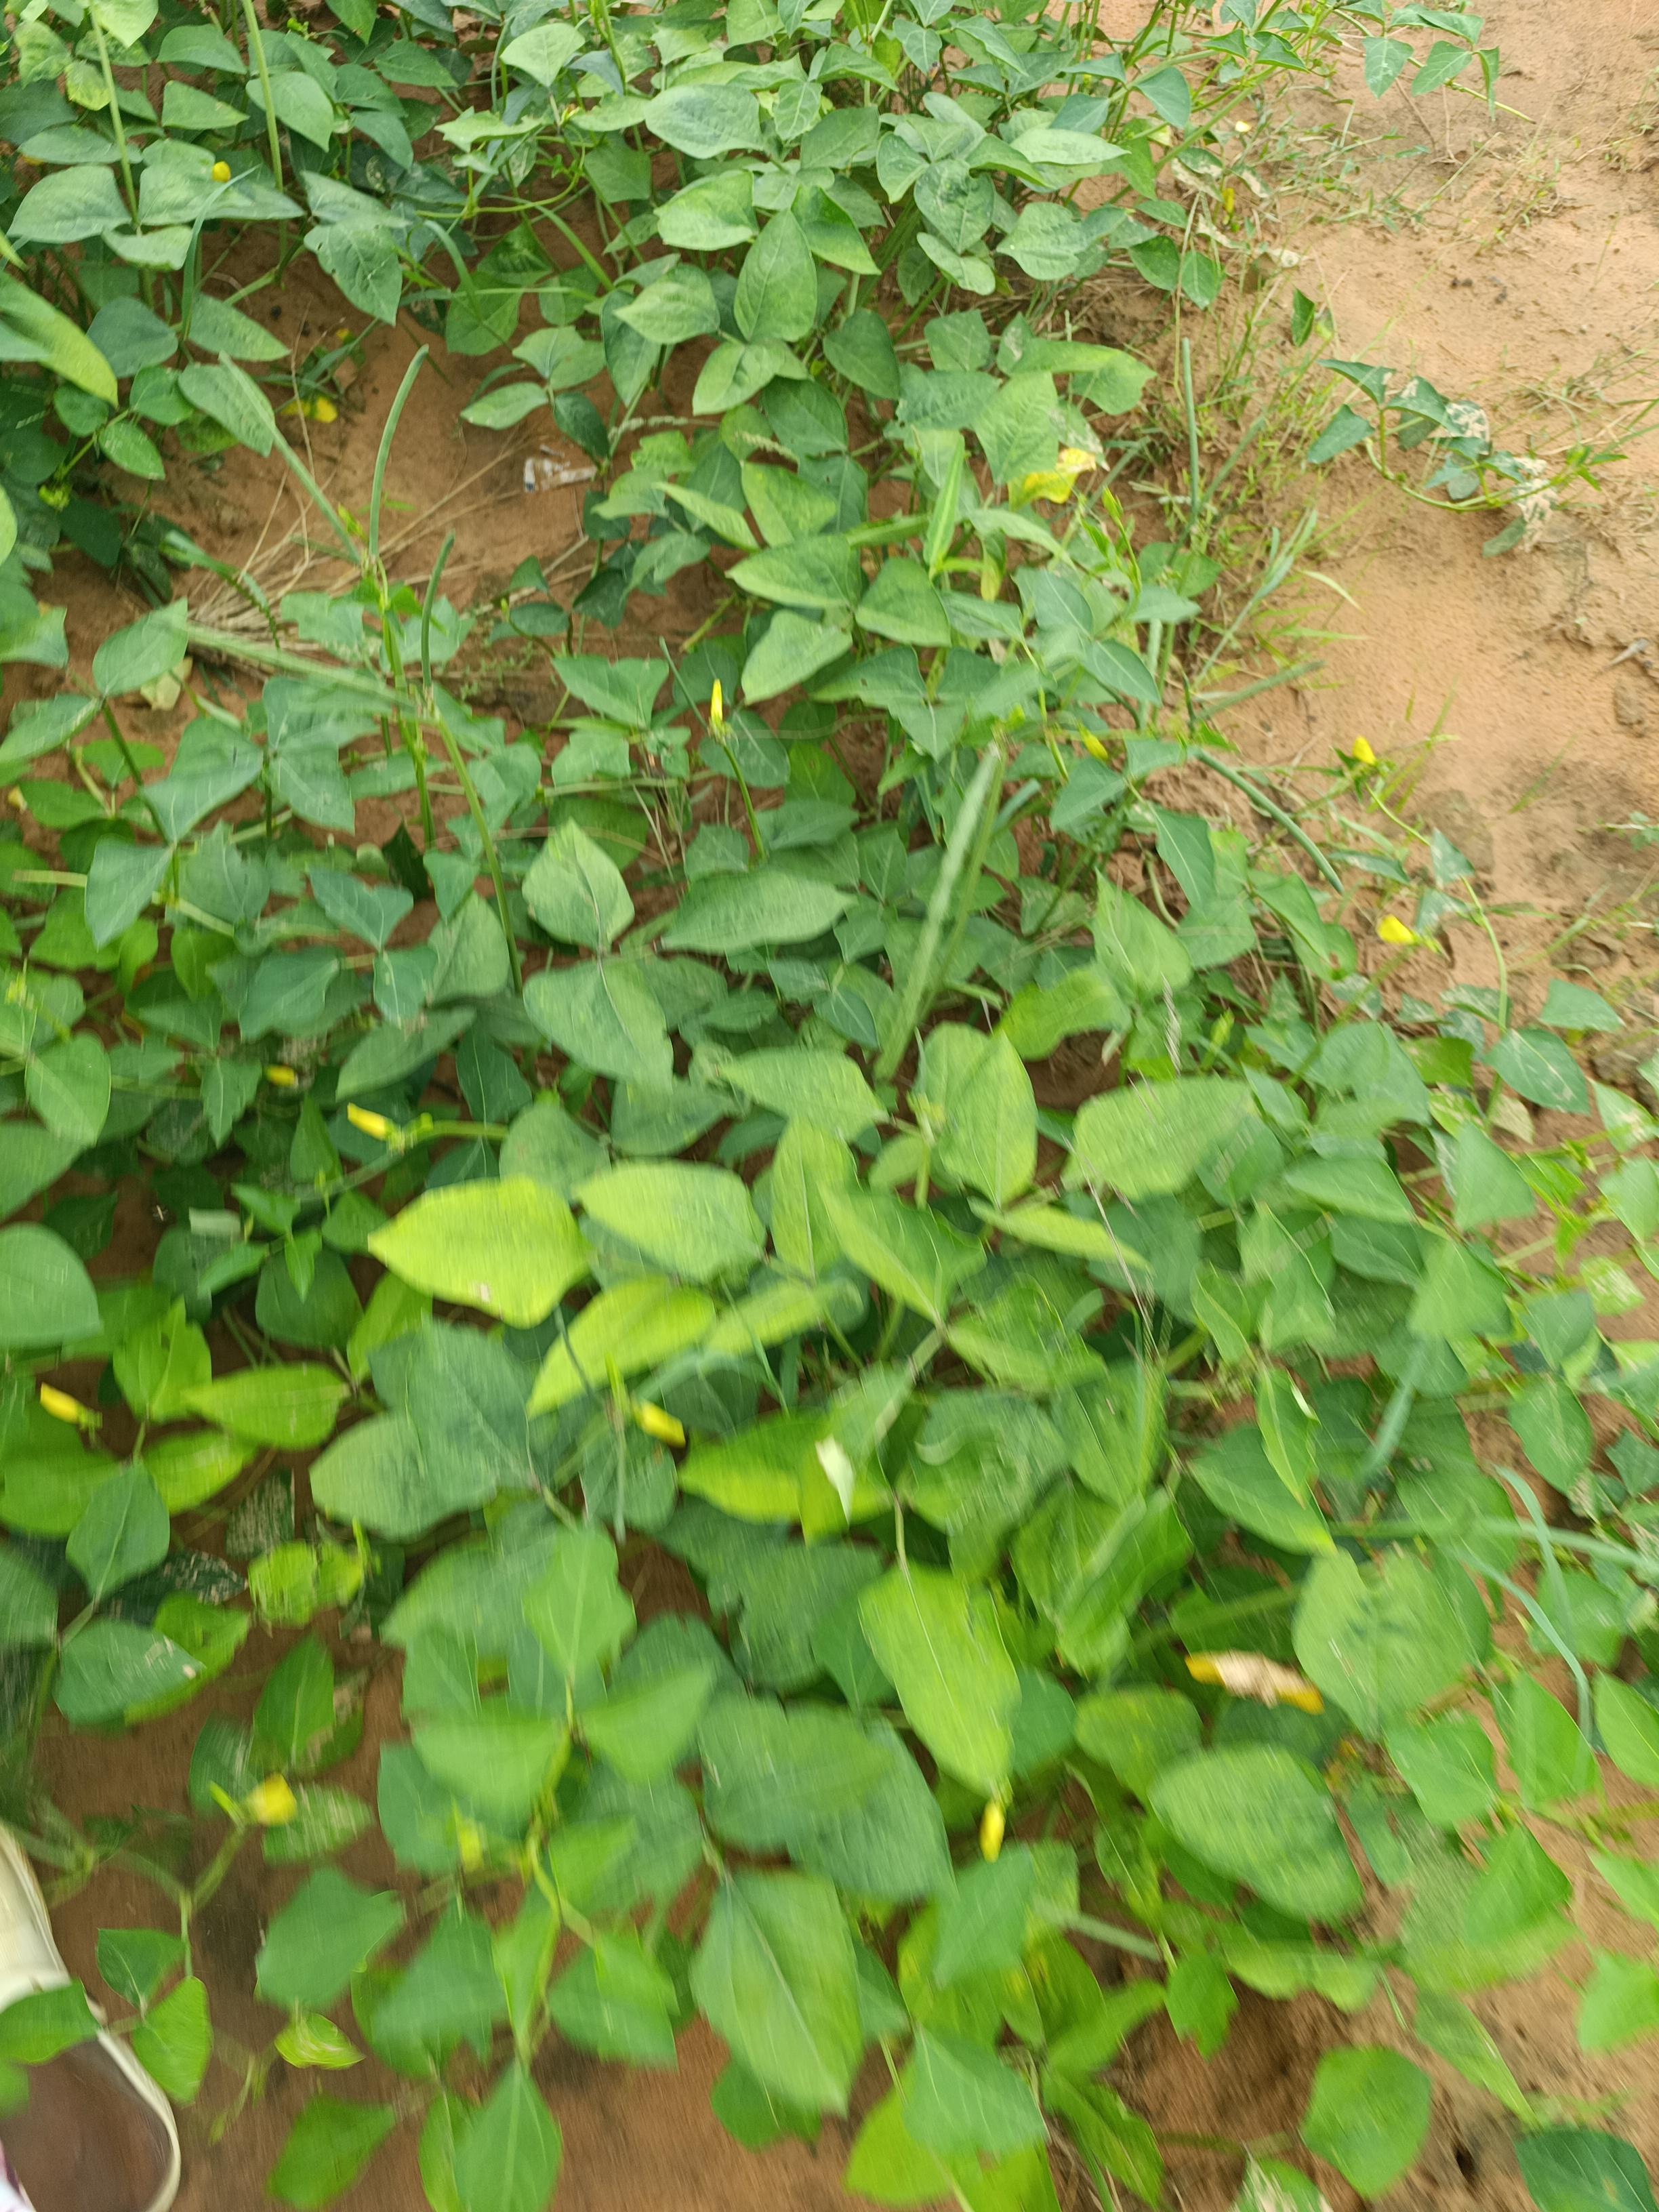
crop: cowpea
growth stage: development pod
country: Nigeria
